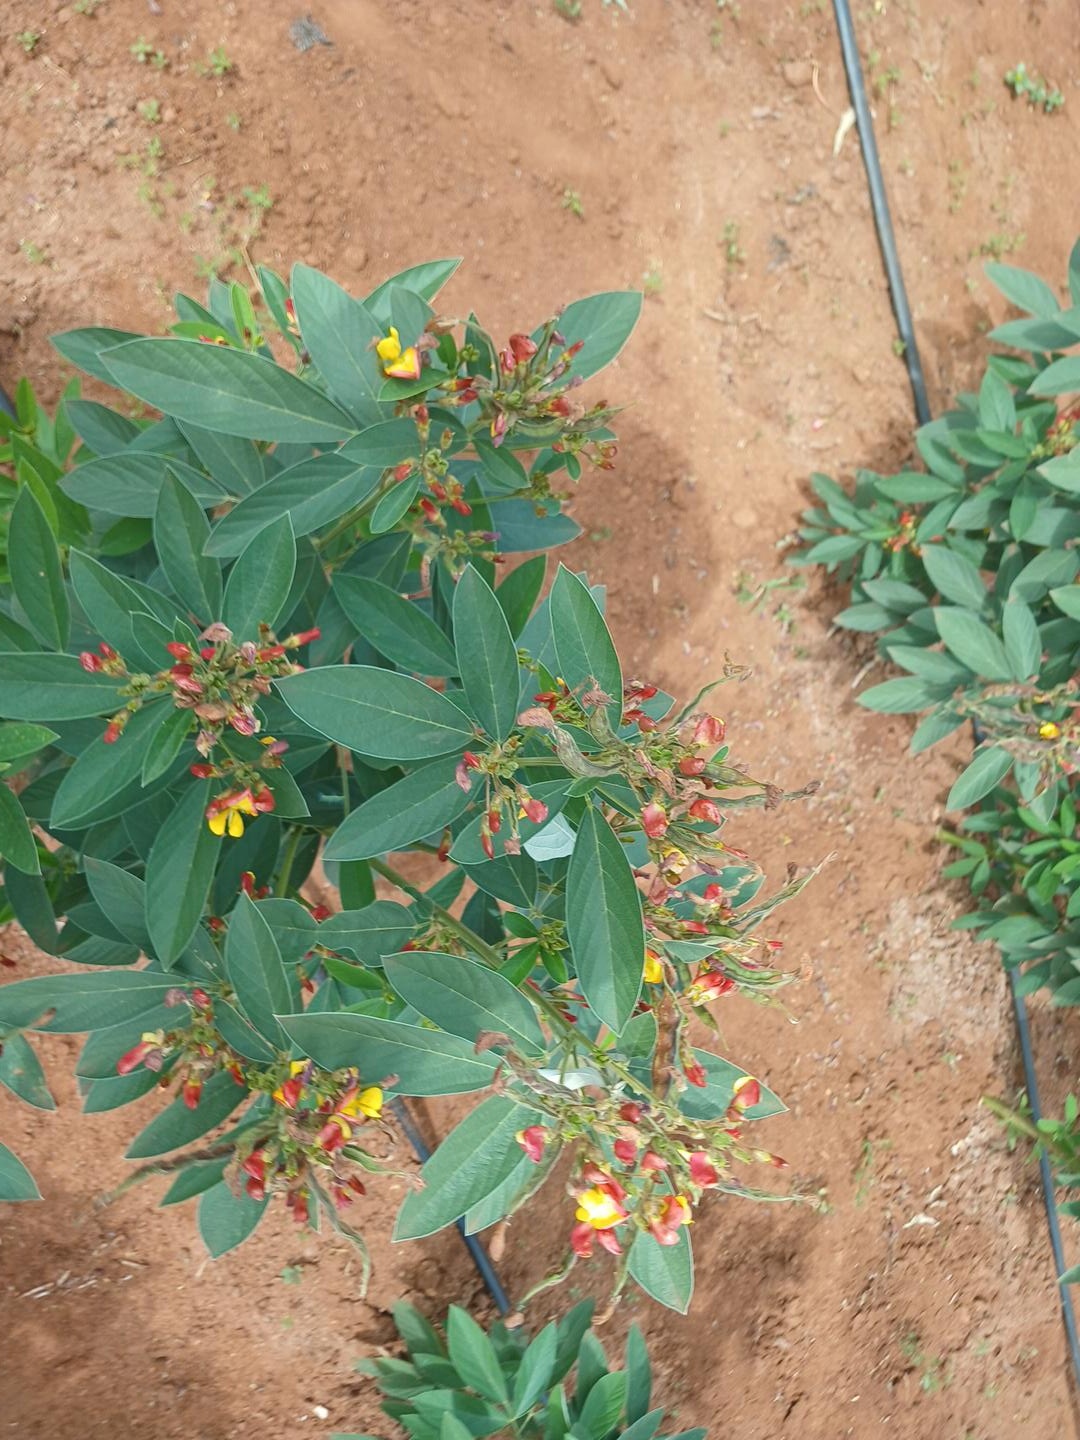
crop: pigeonpea
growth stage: development pod
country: Kenya
